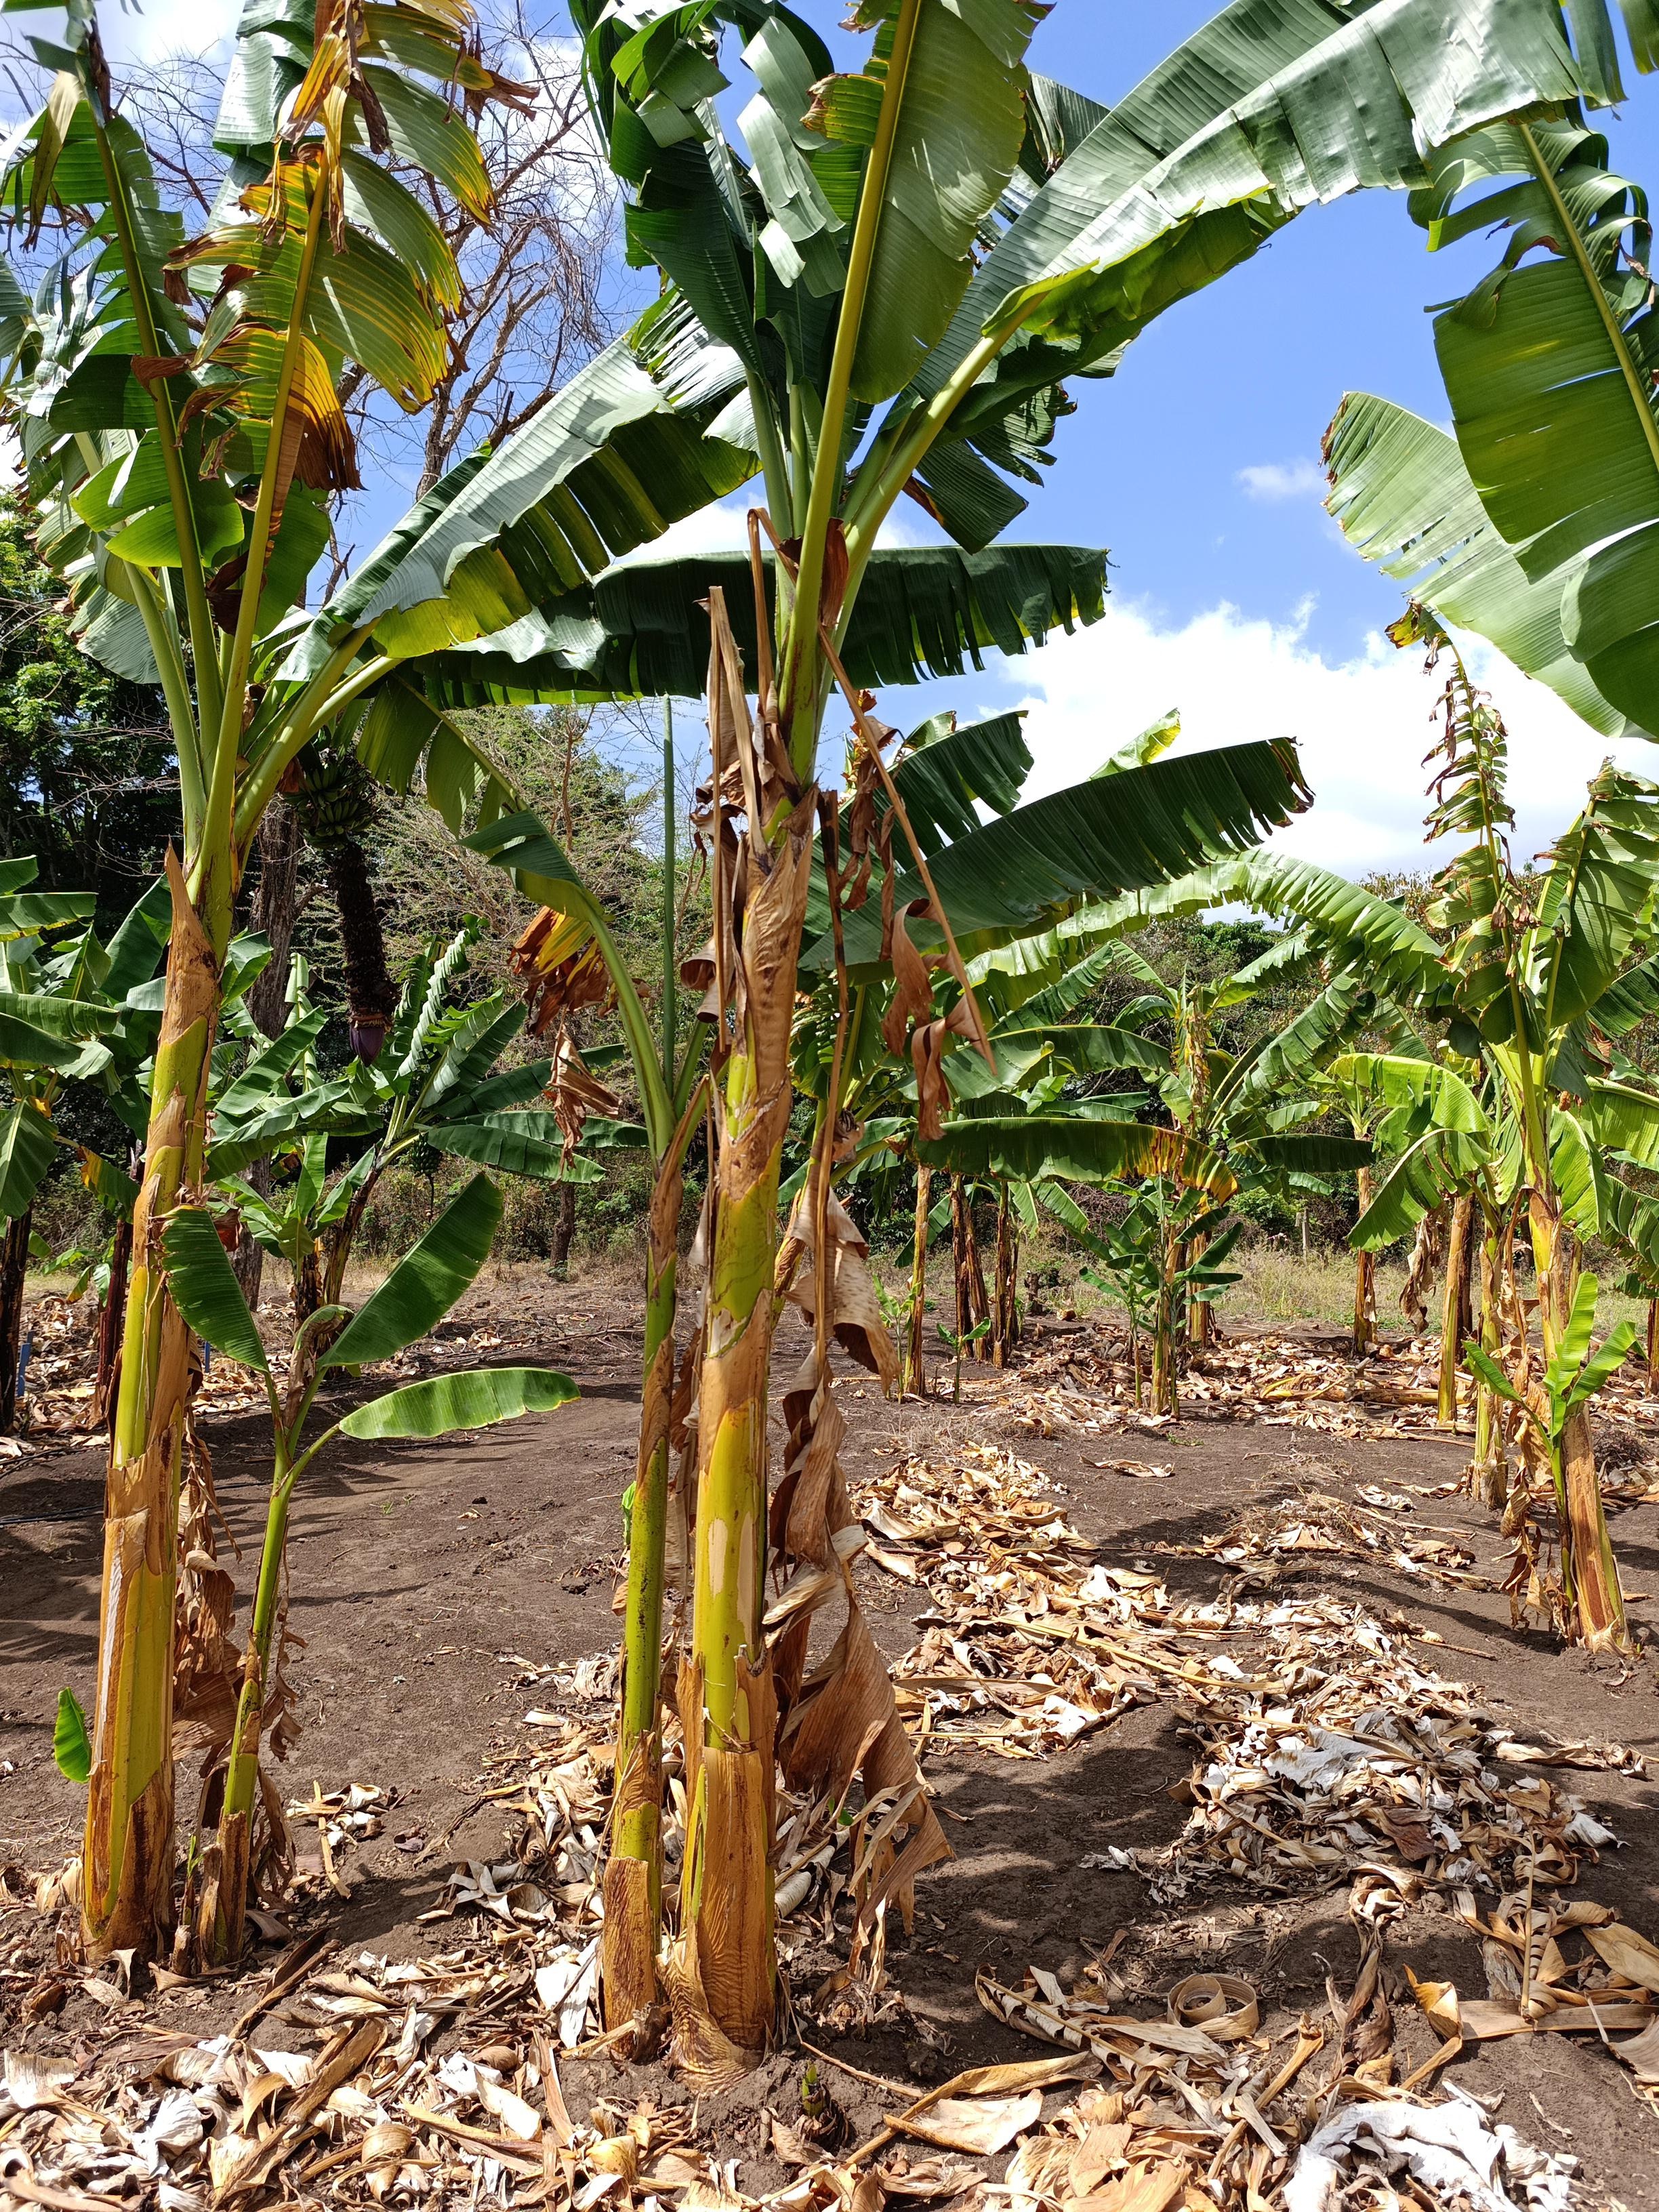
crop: banana
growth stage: vegetative
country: Tanzania
